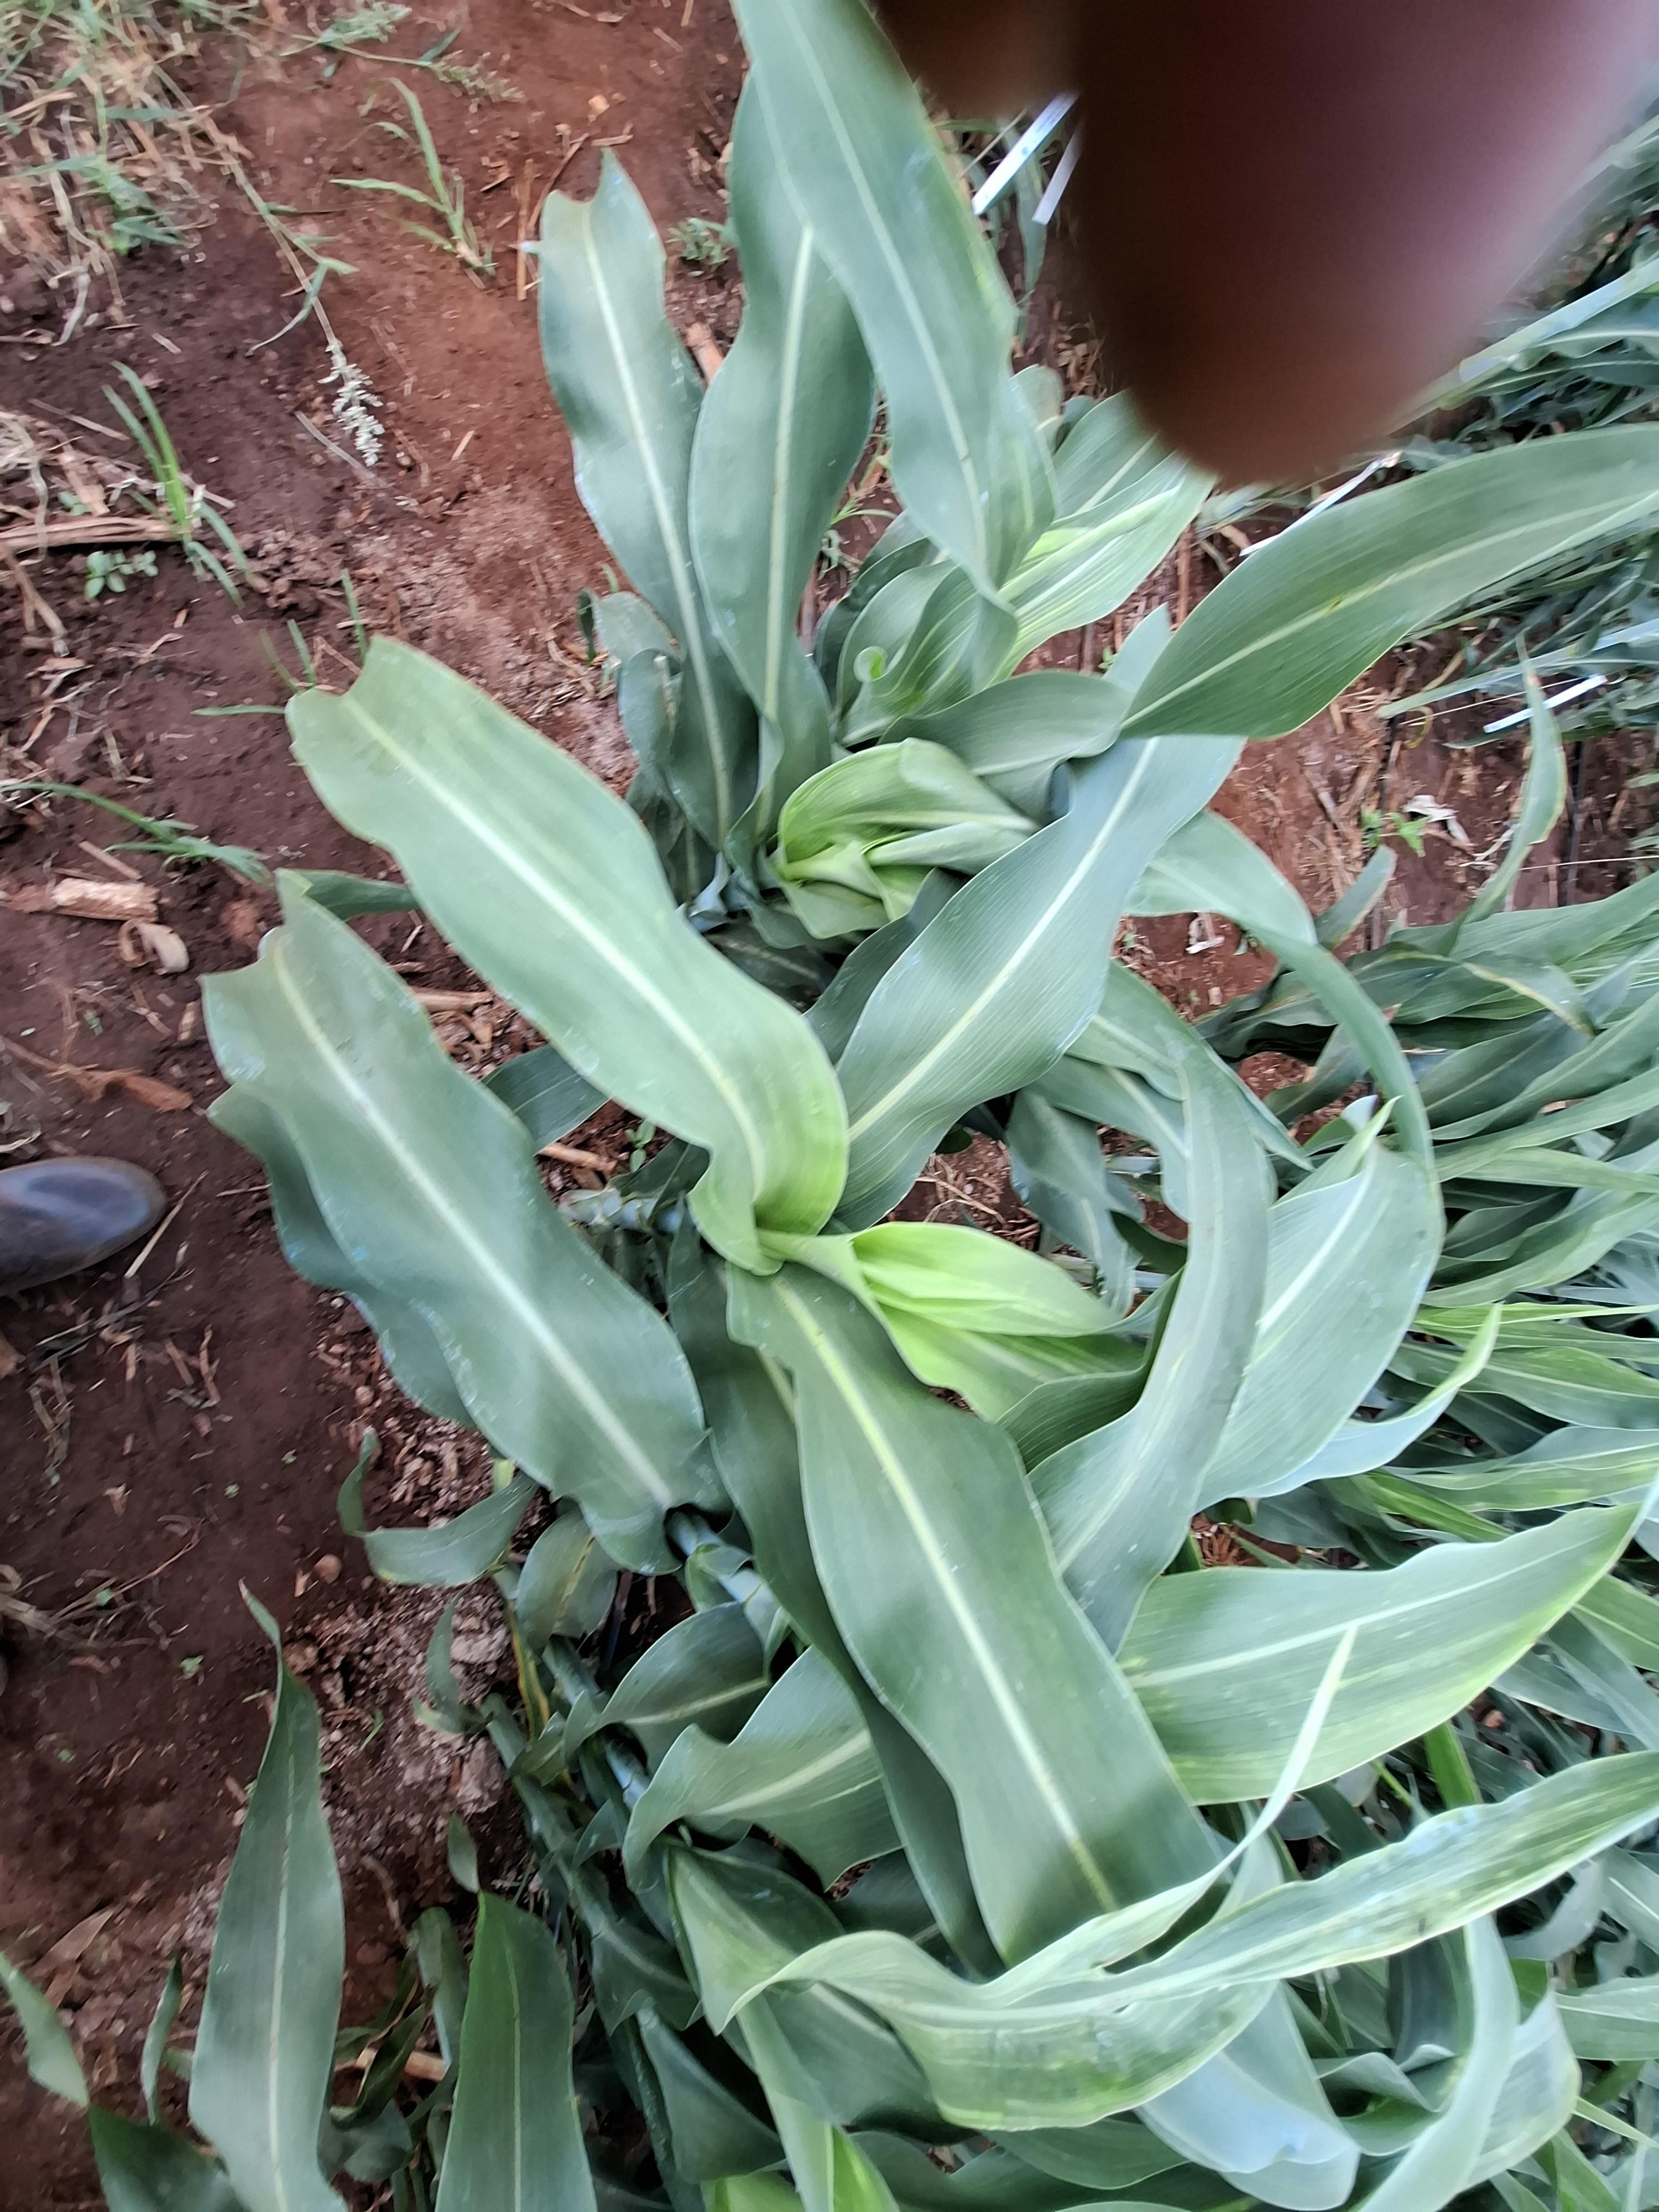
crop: sorghum
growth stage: heading tuber
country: Kenya
